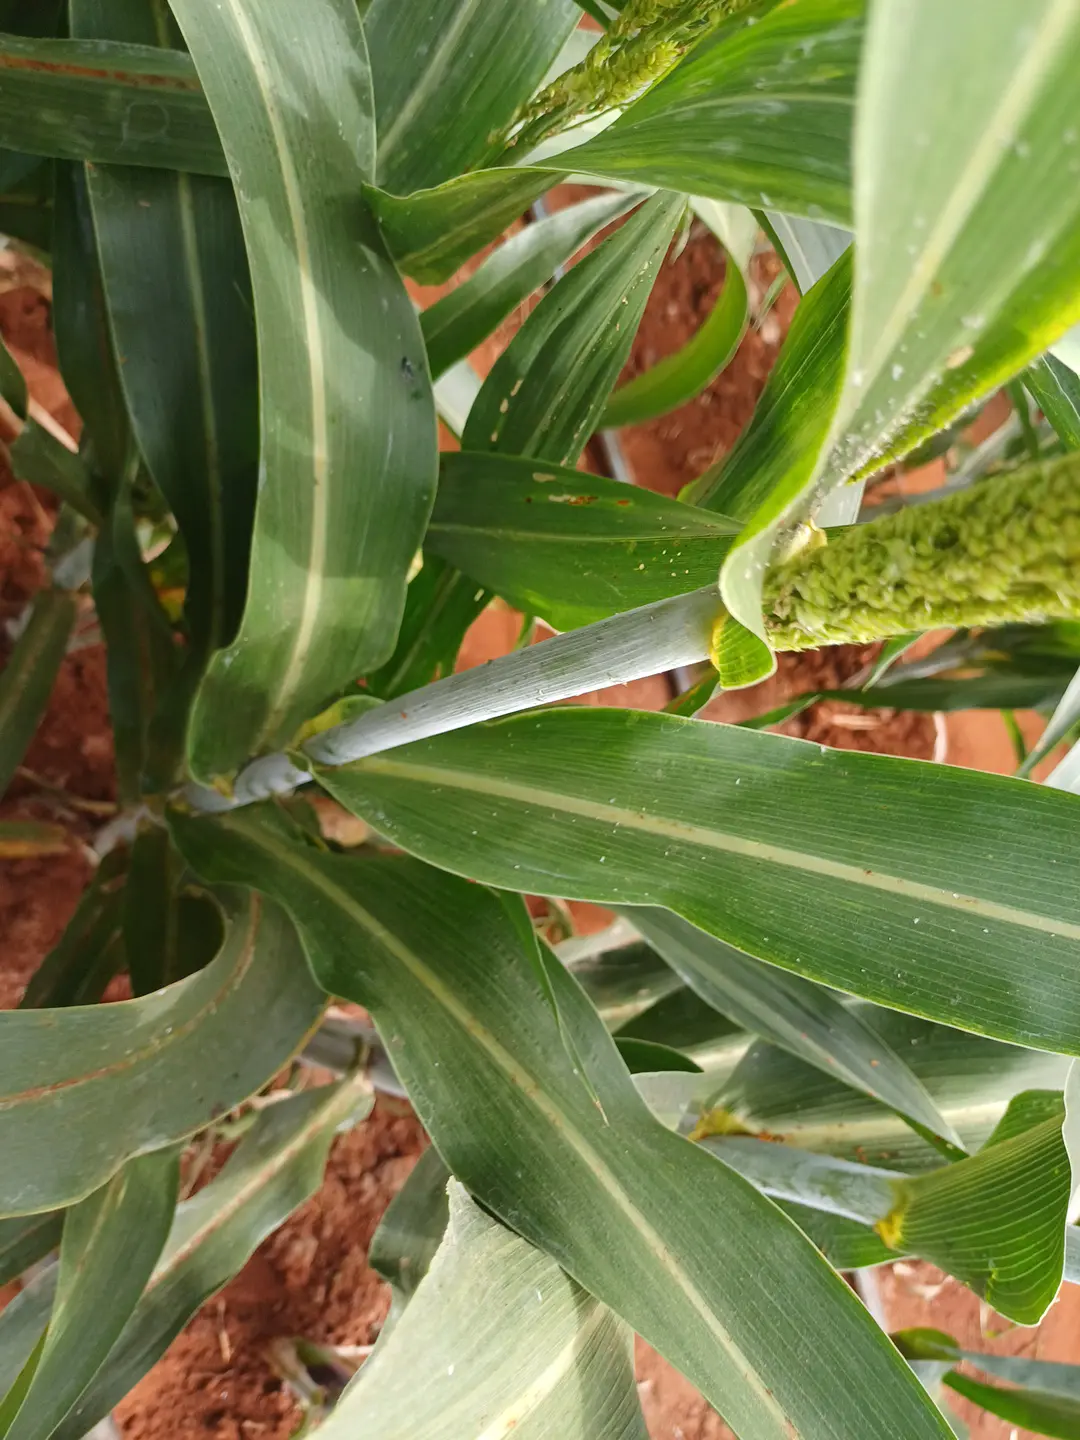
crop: sorghum
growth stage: filling grain
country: Kenya
